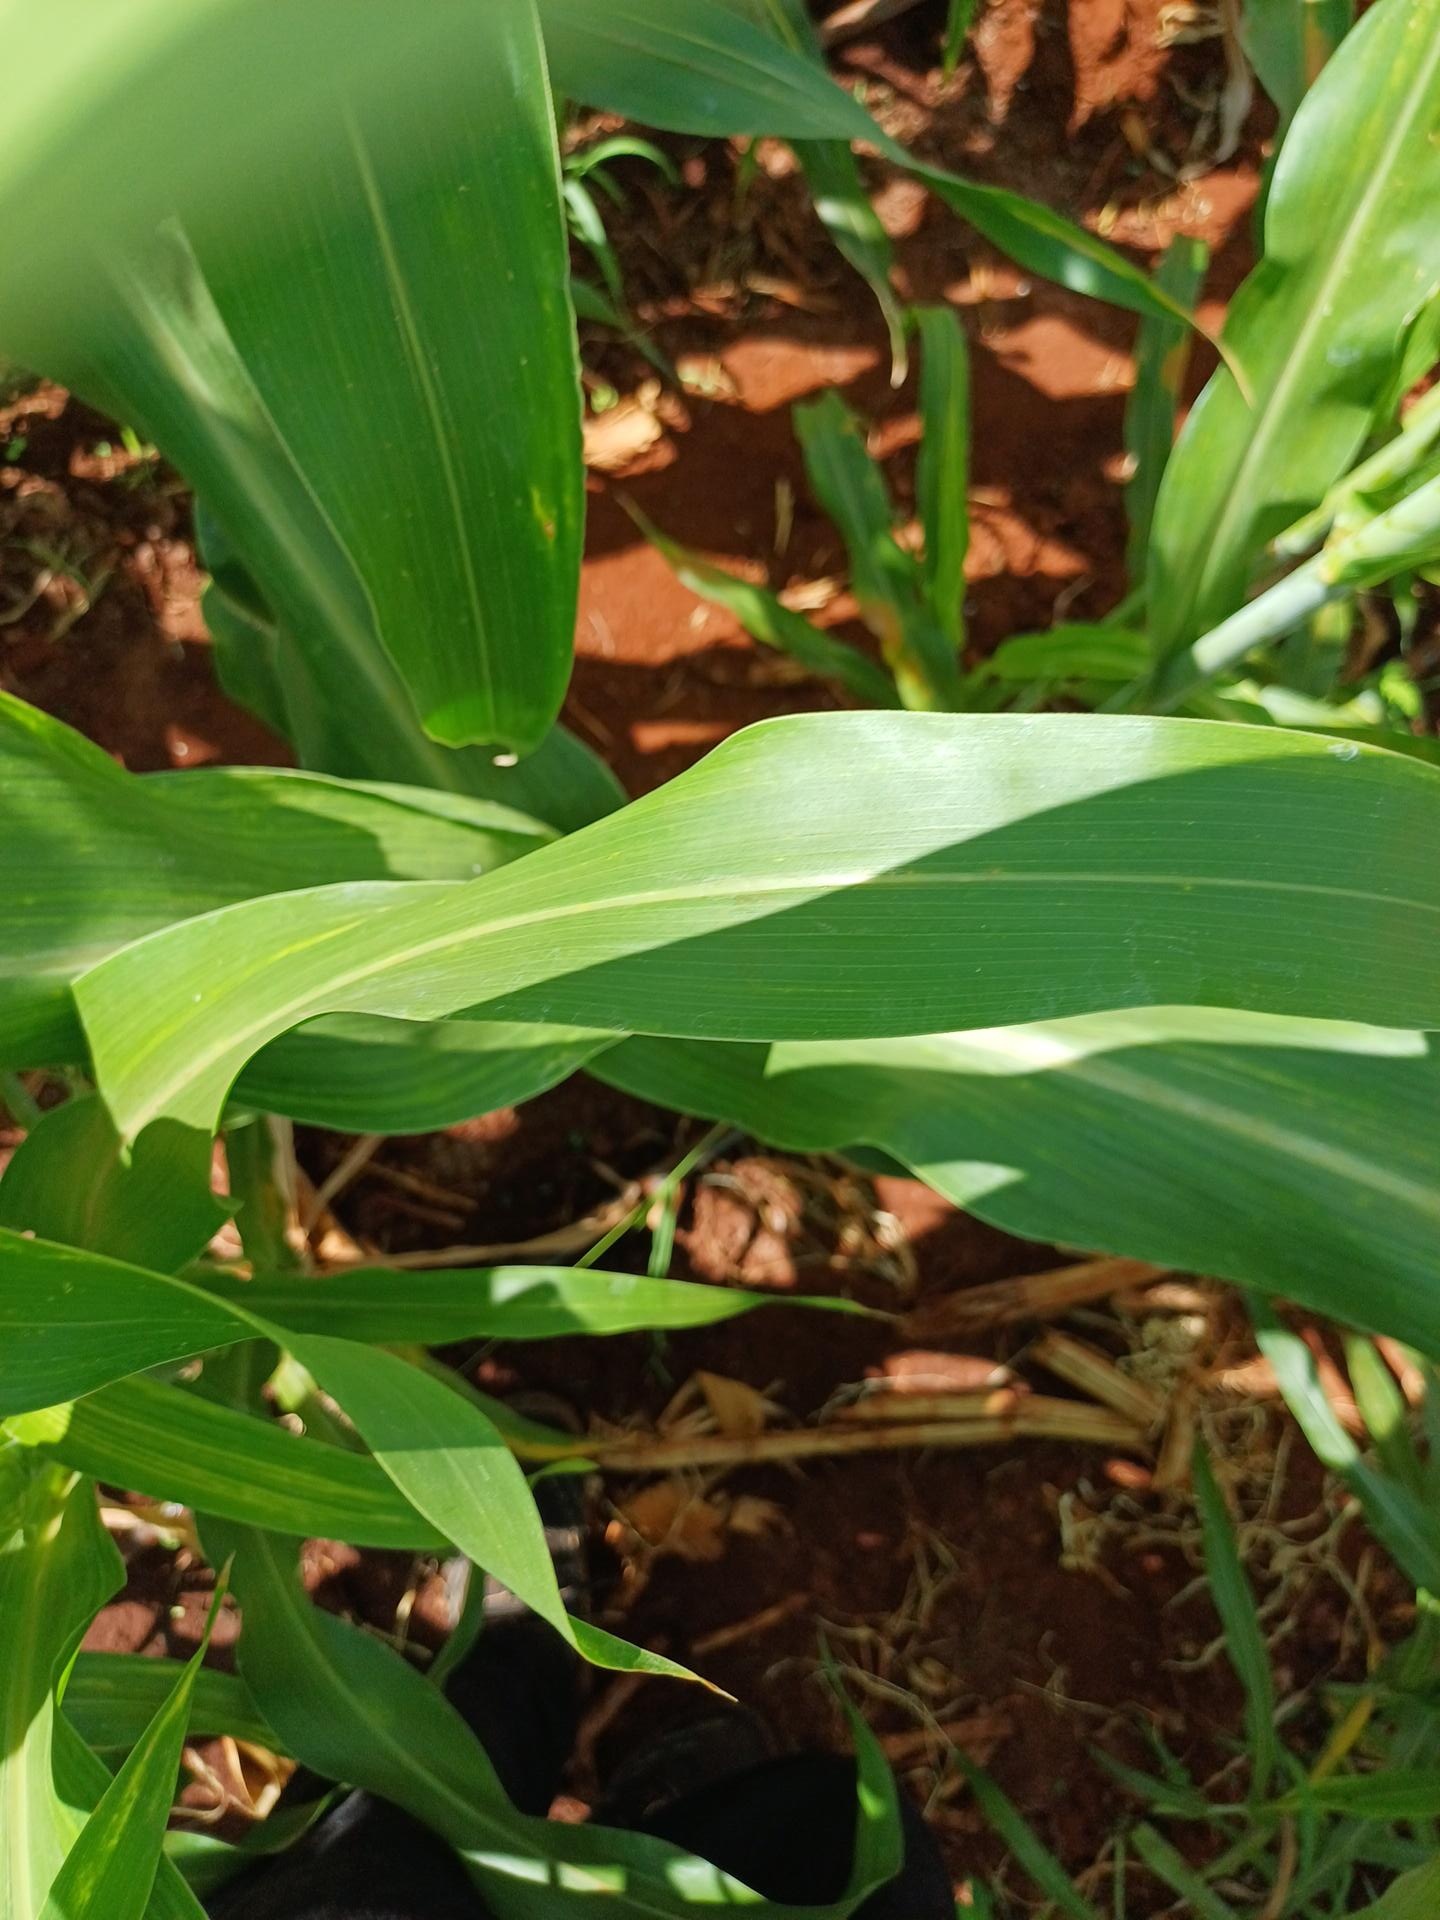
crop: sorghum
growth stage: vegetative
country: Kenya
